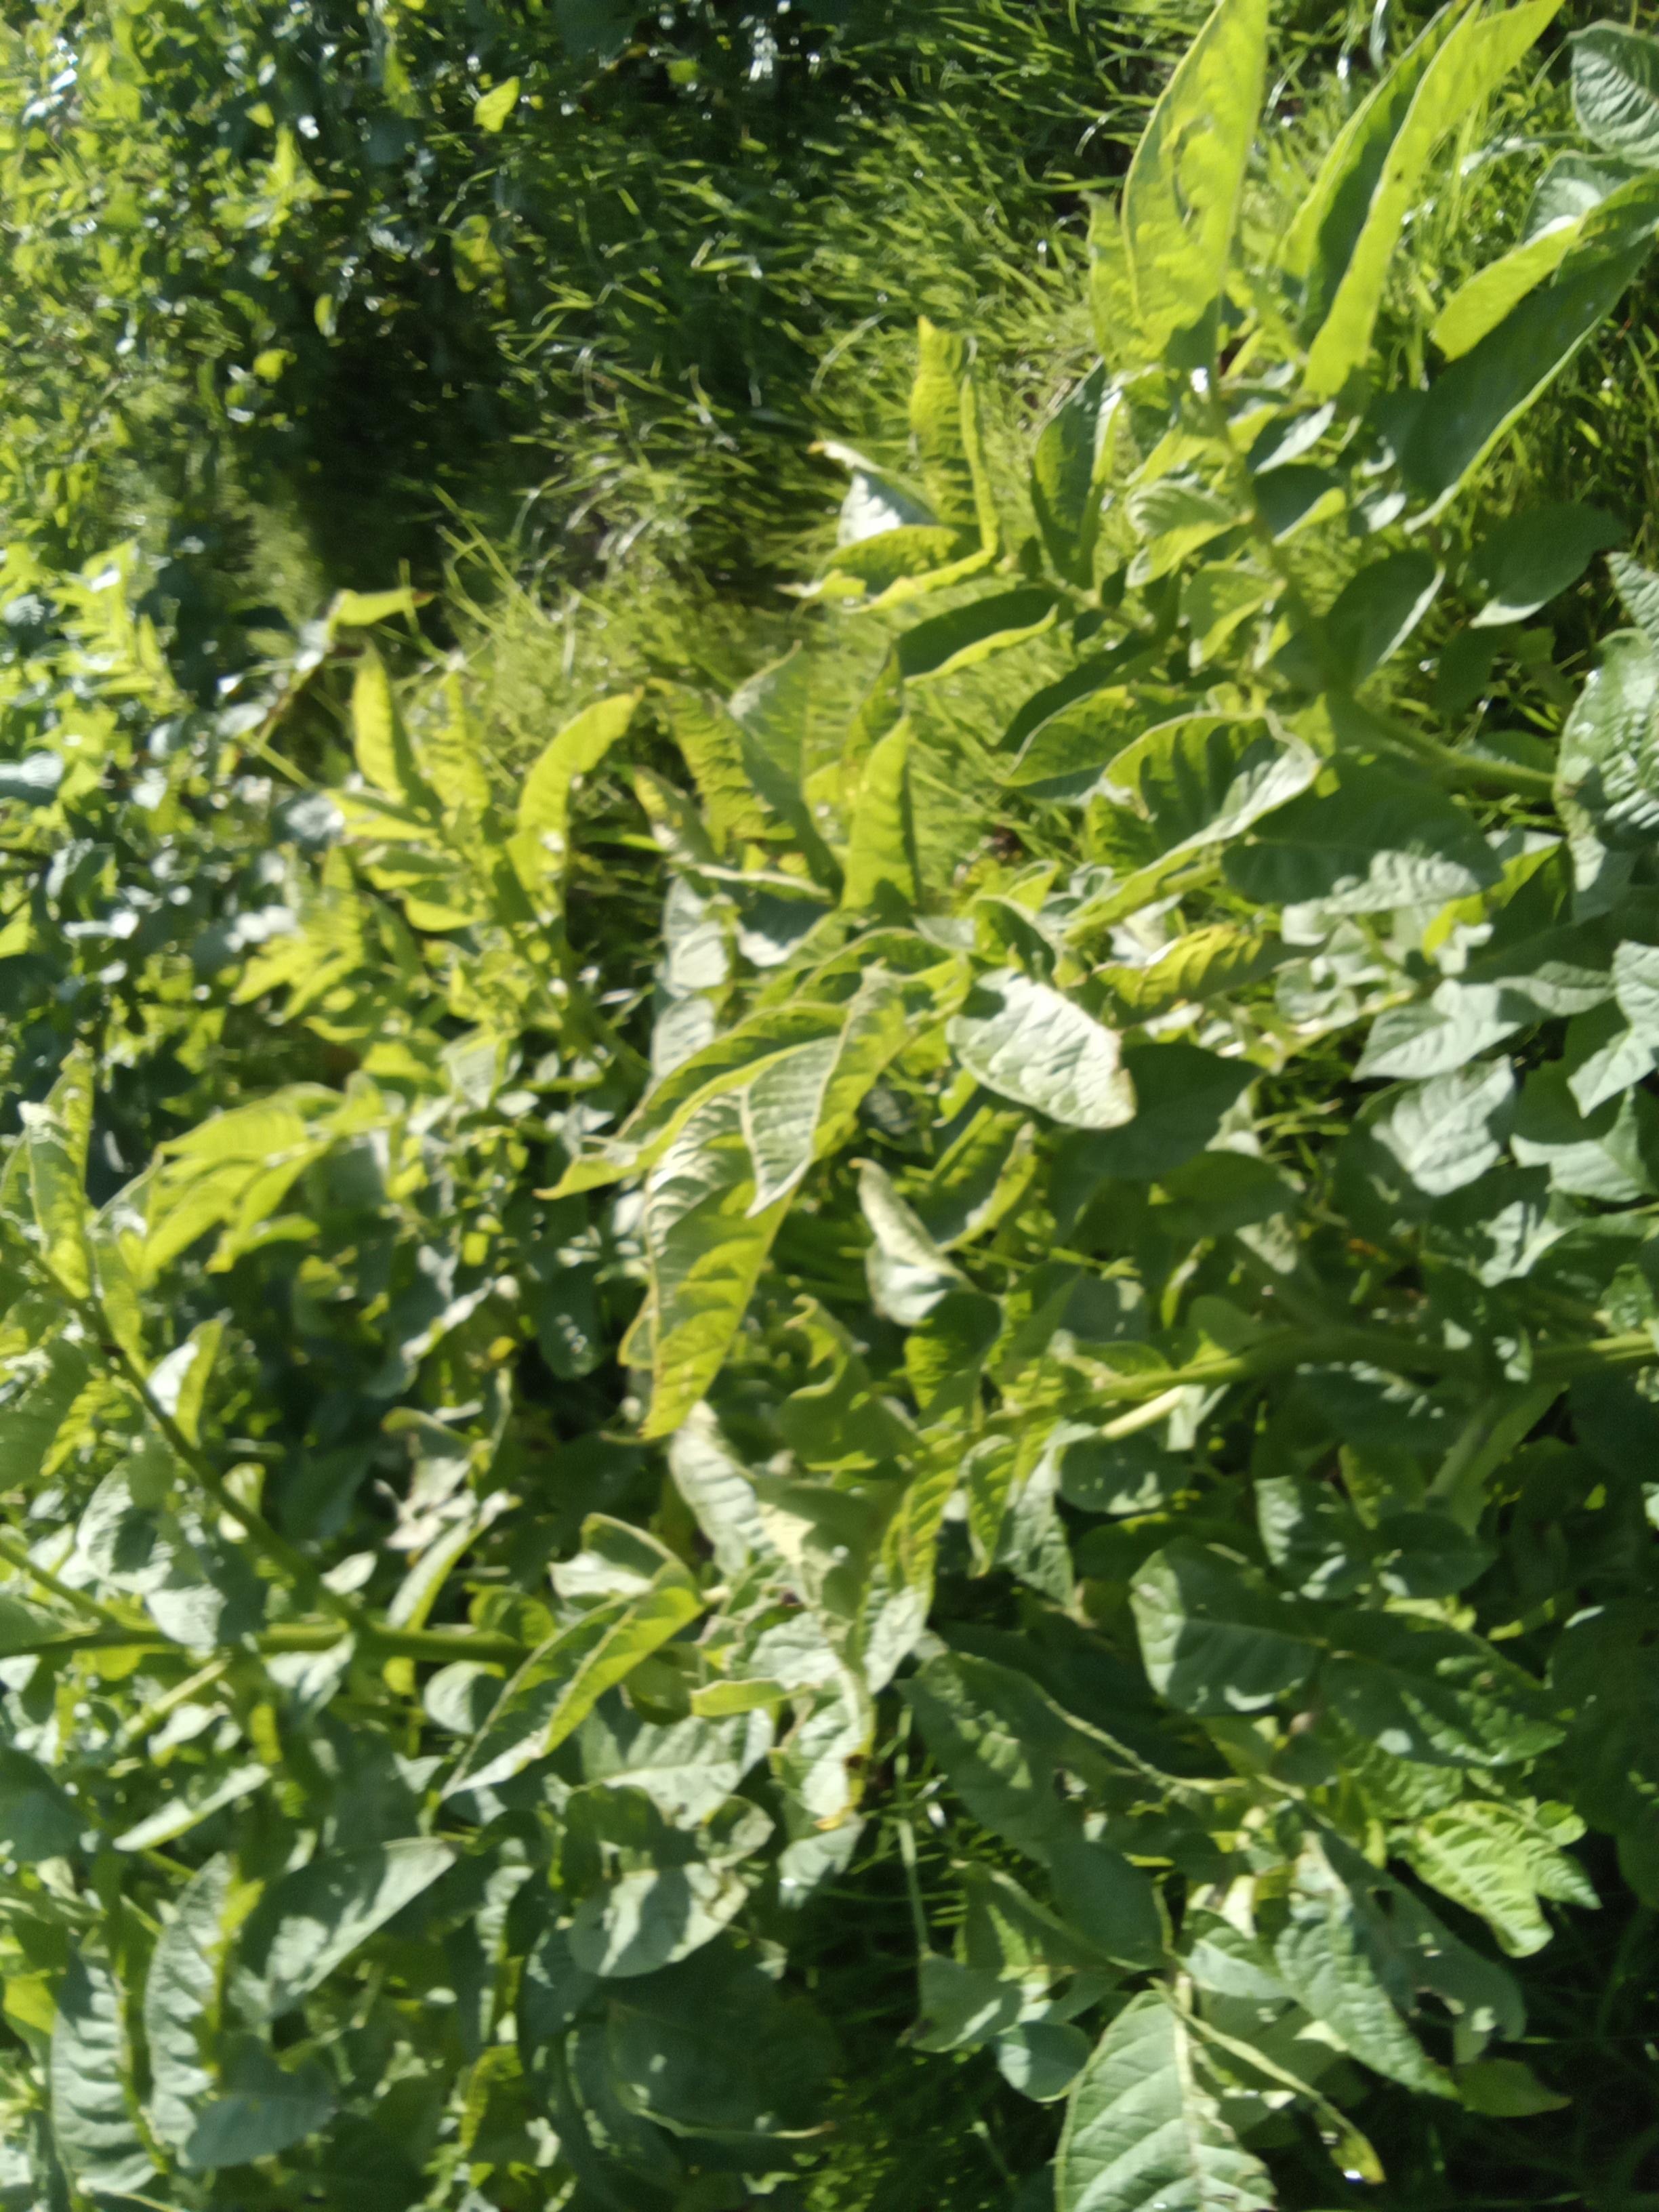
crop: potato
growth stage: flowering
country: Kenya
